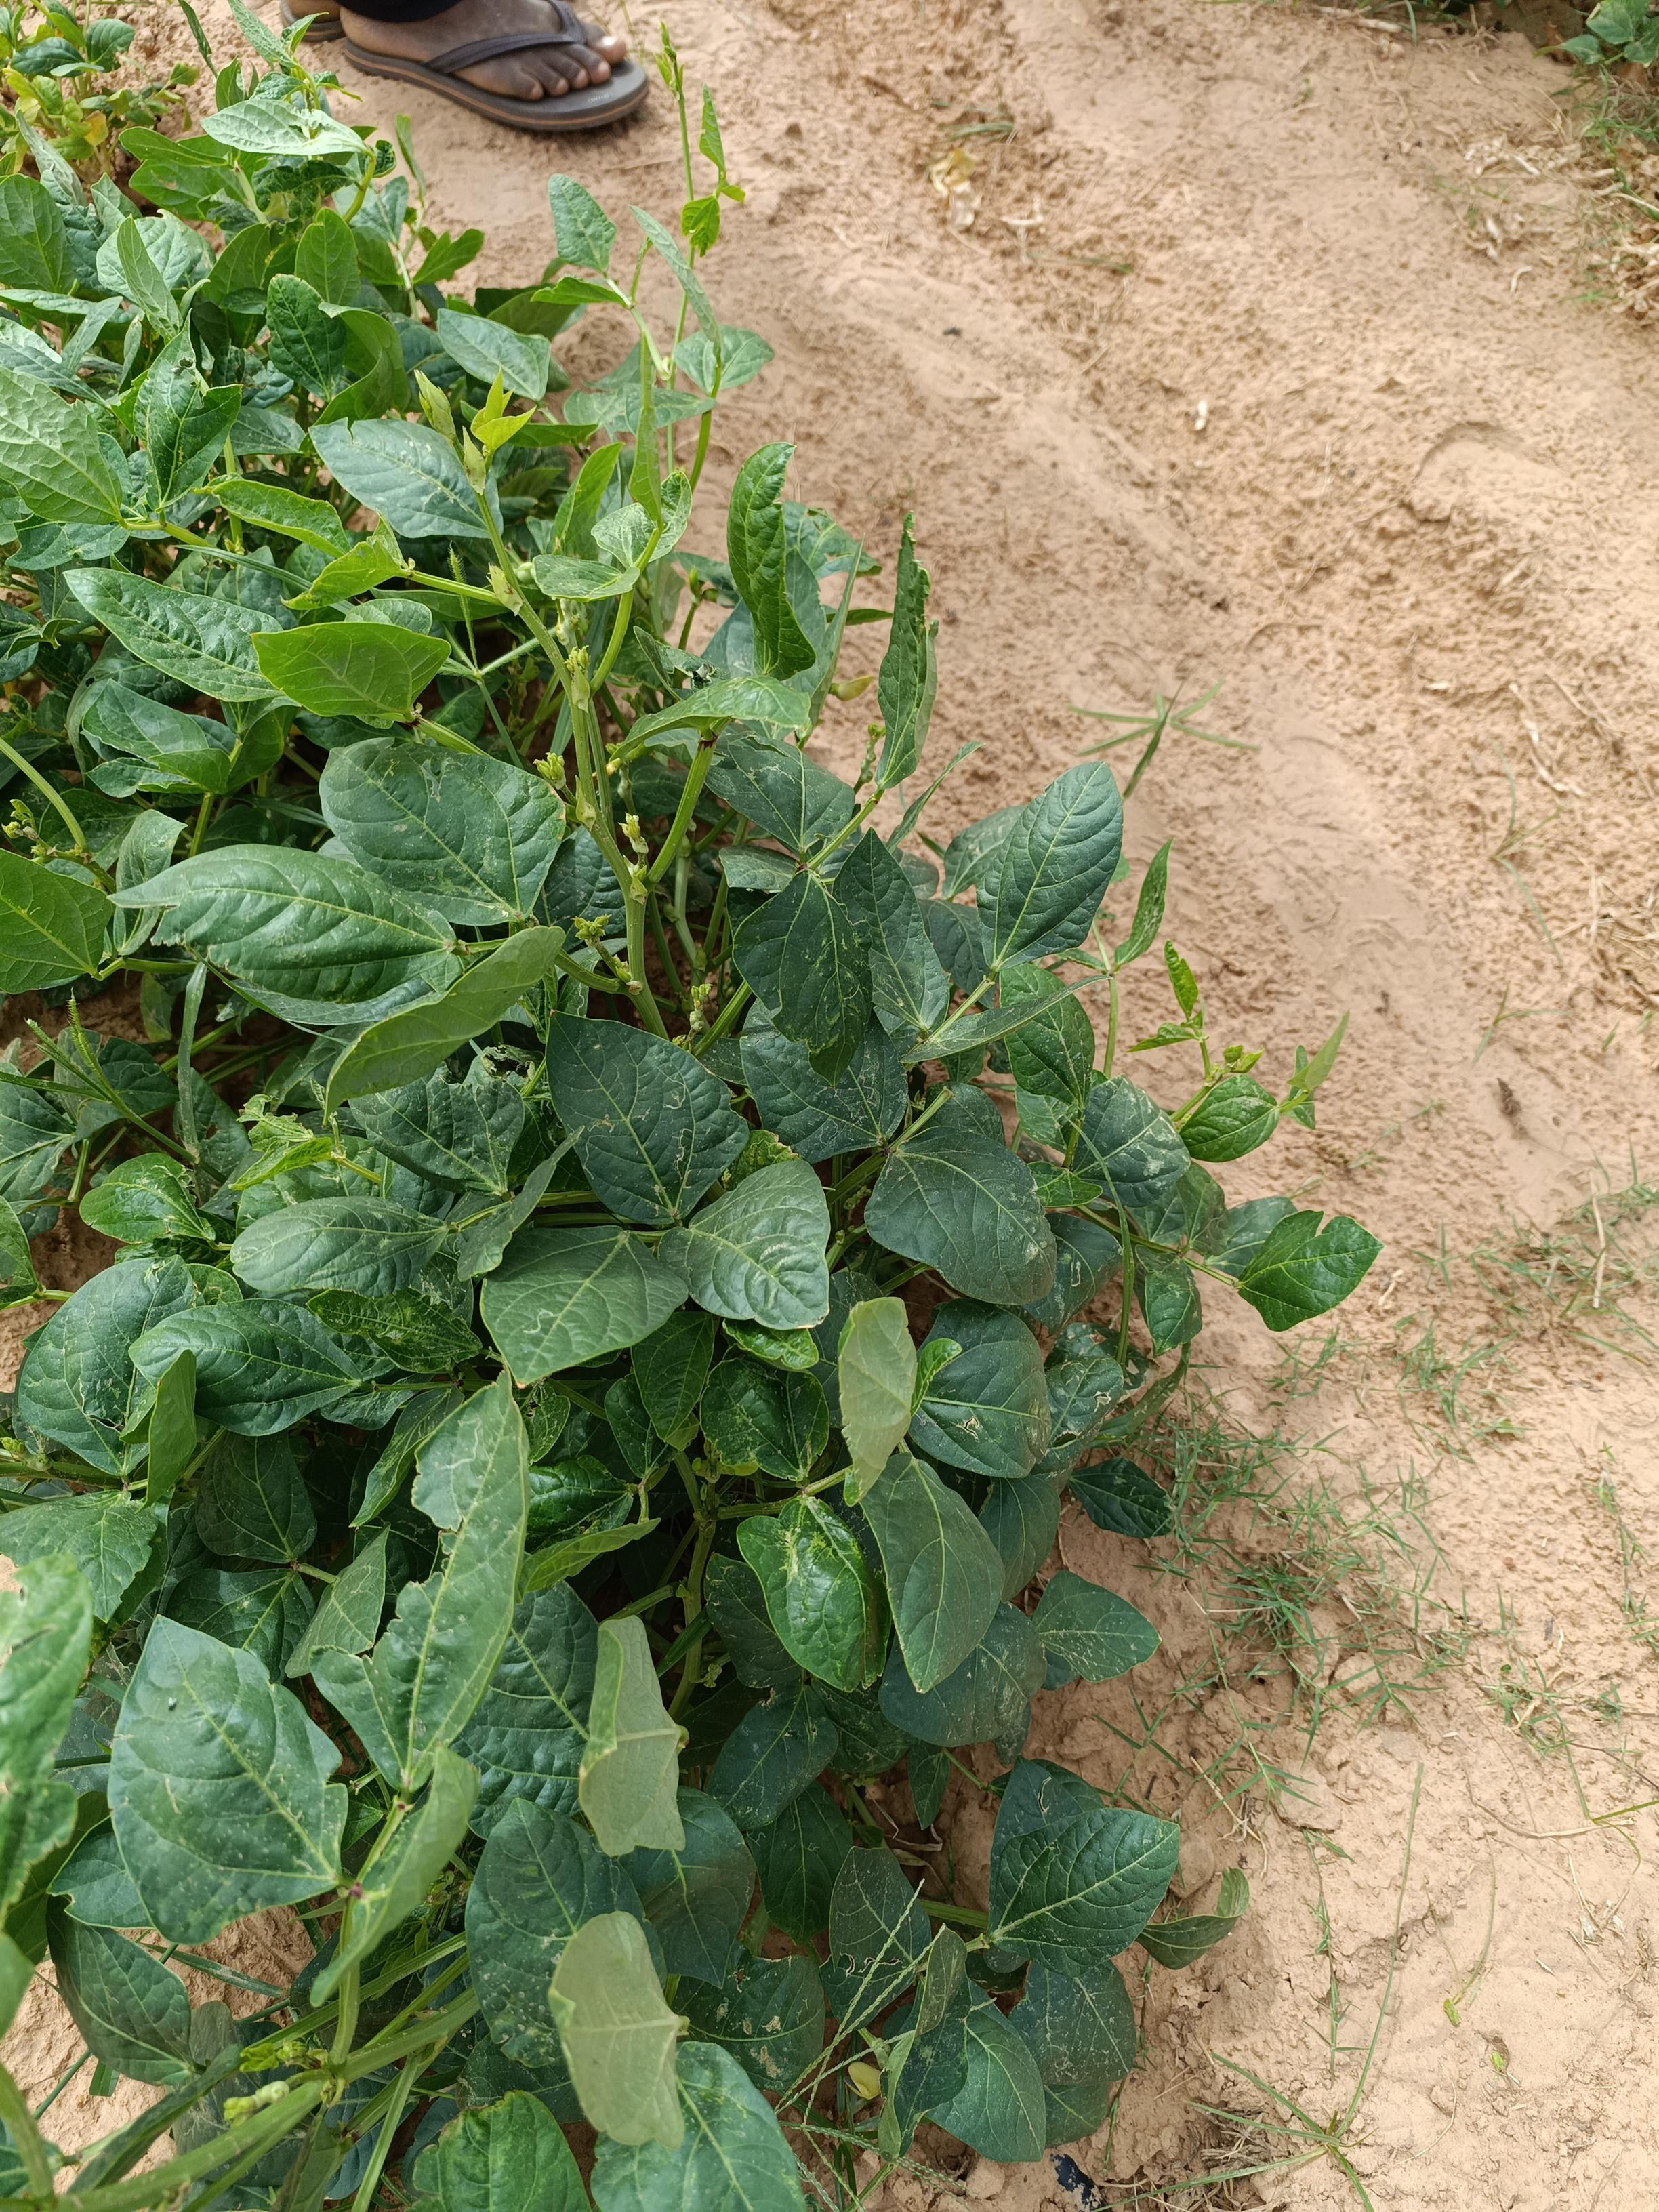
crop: cowpea
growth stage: development pod
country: Nigeria
